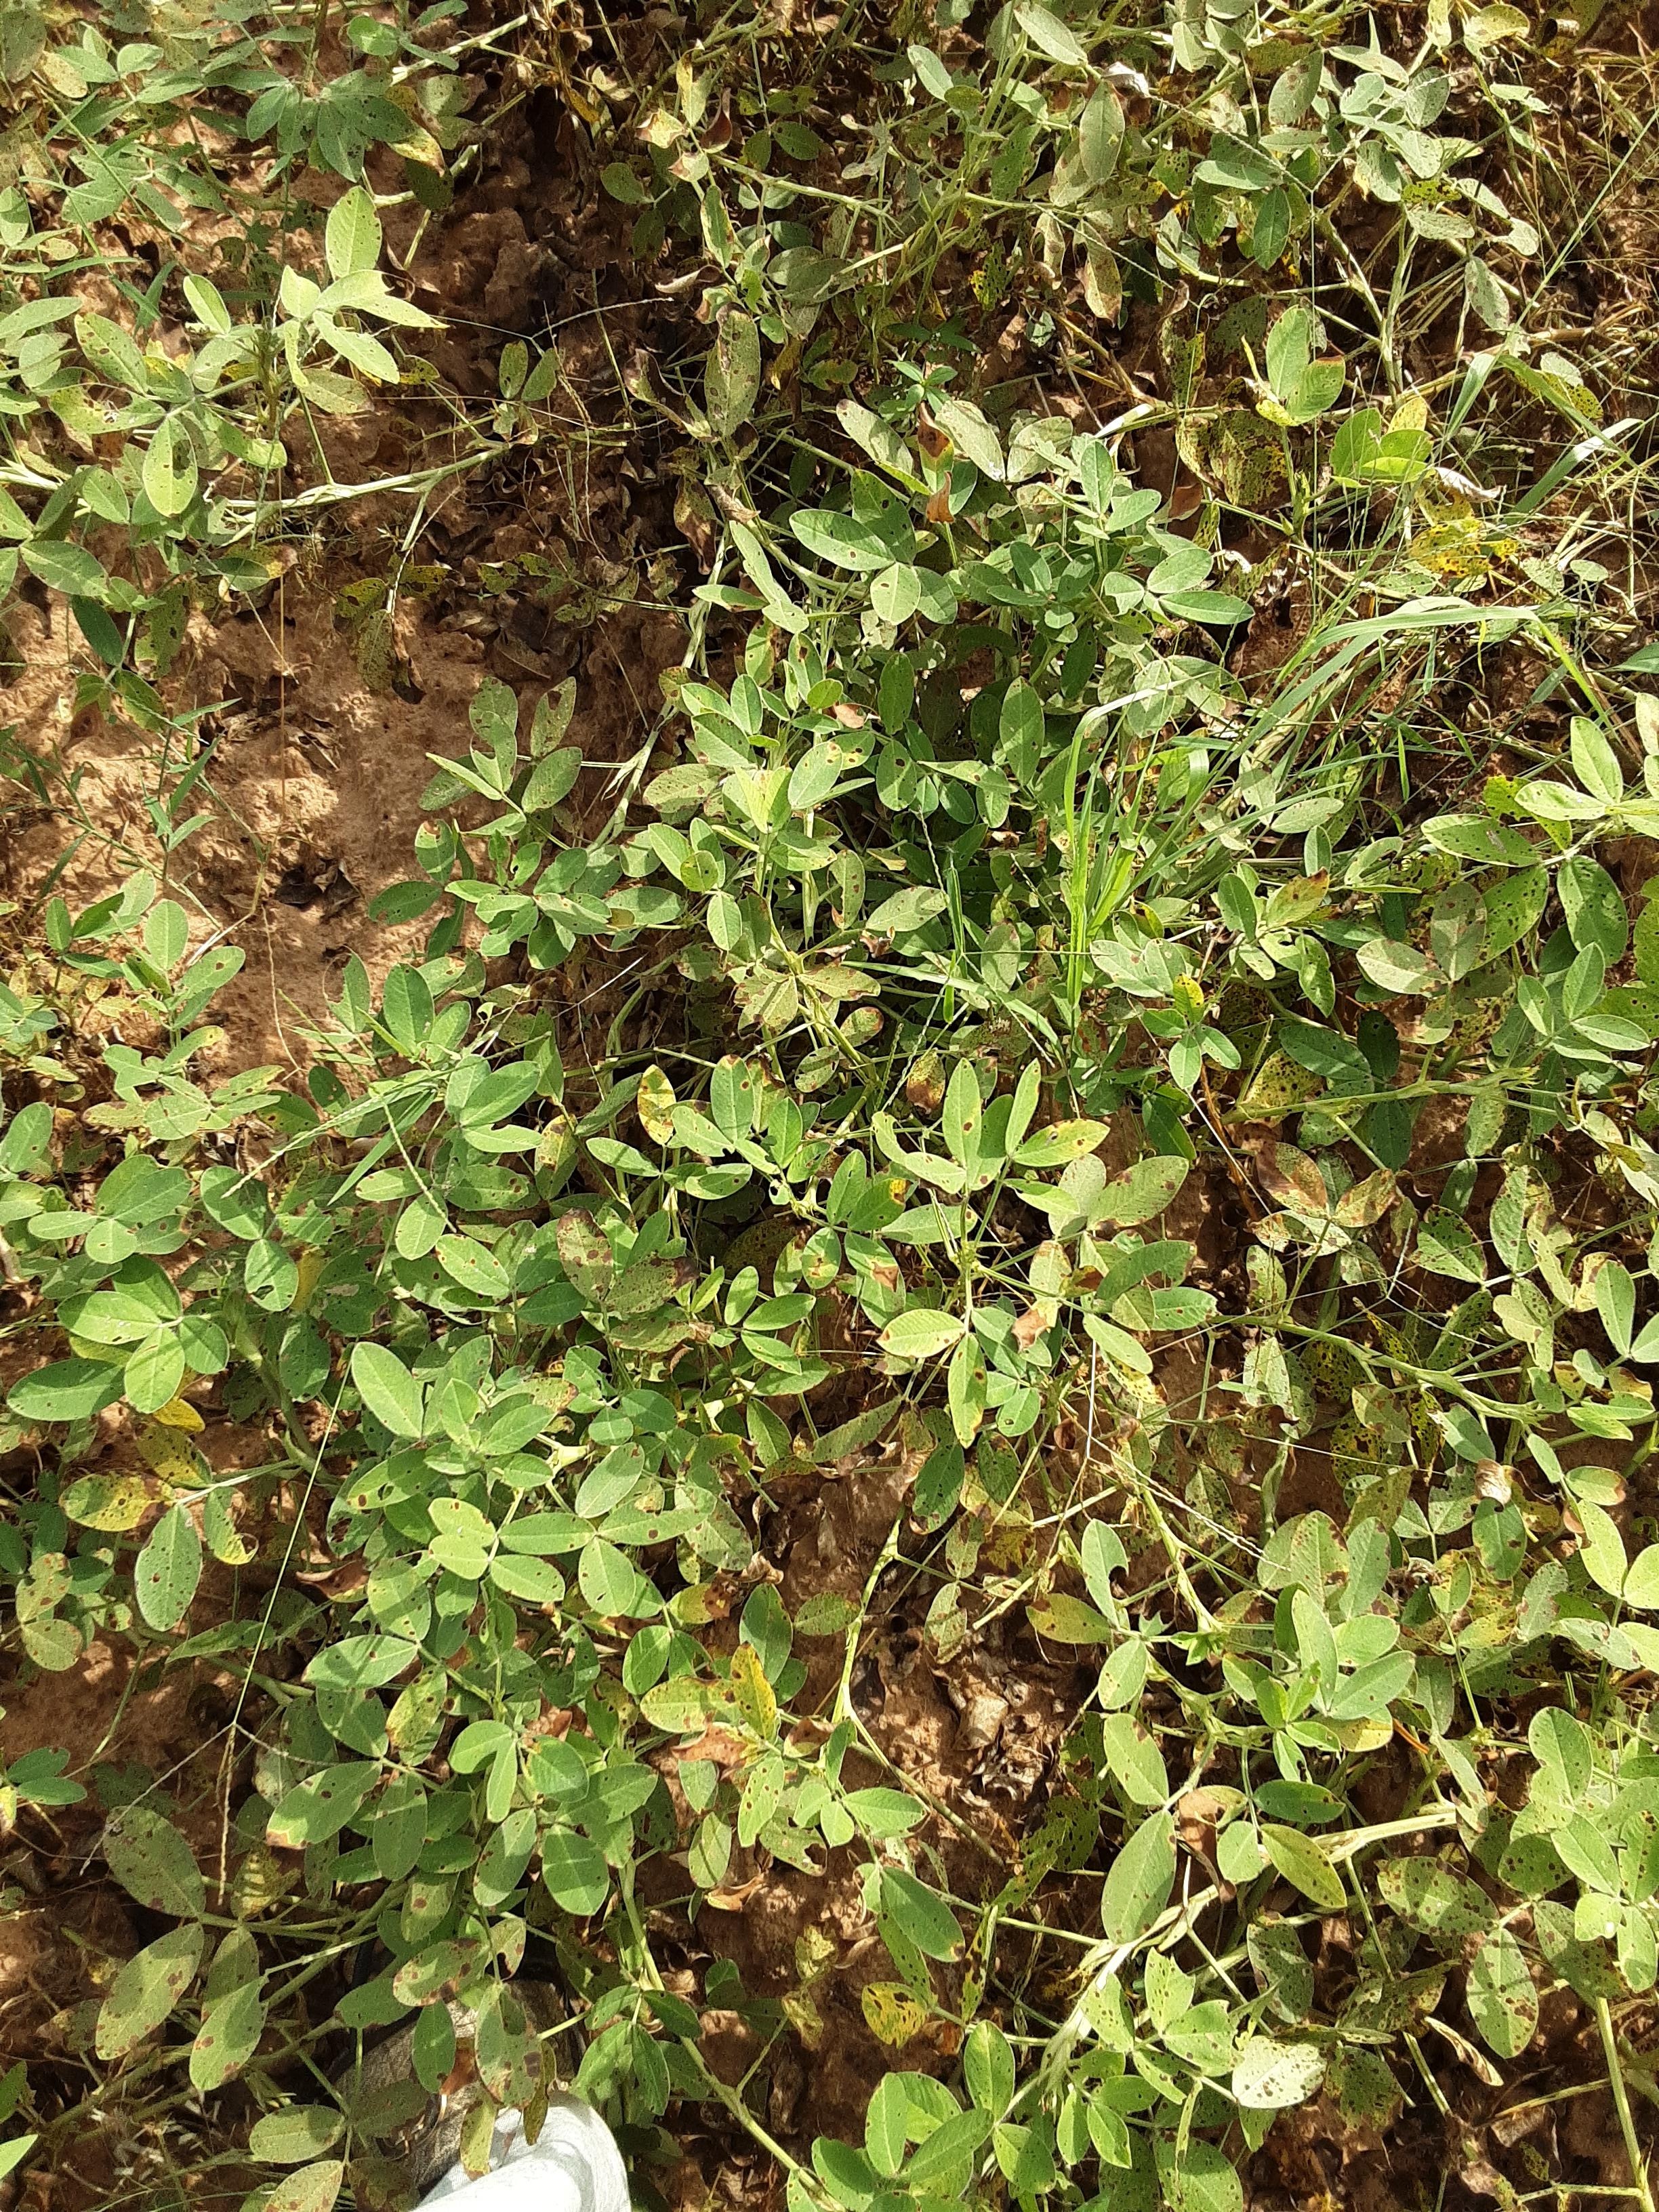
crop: groundnut
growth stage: flowering
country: Senegal
